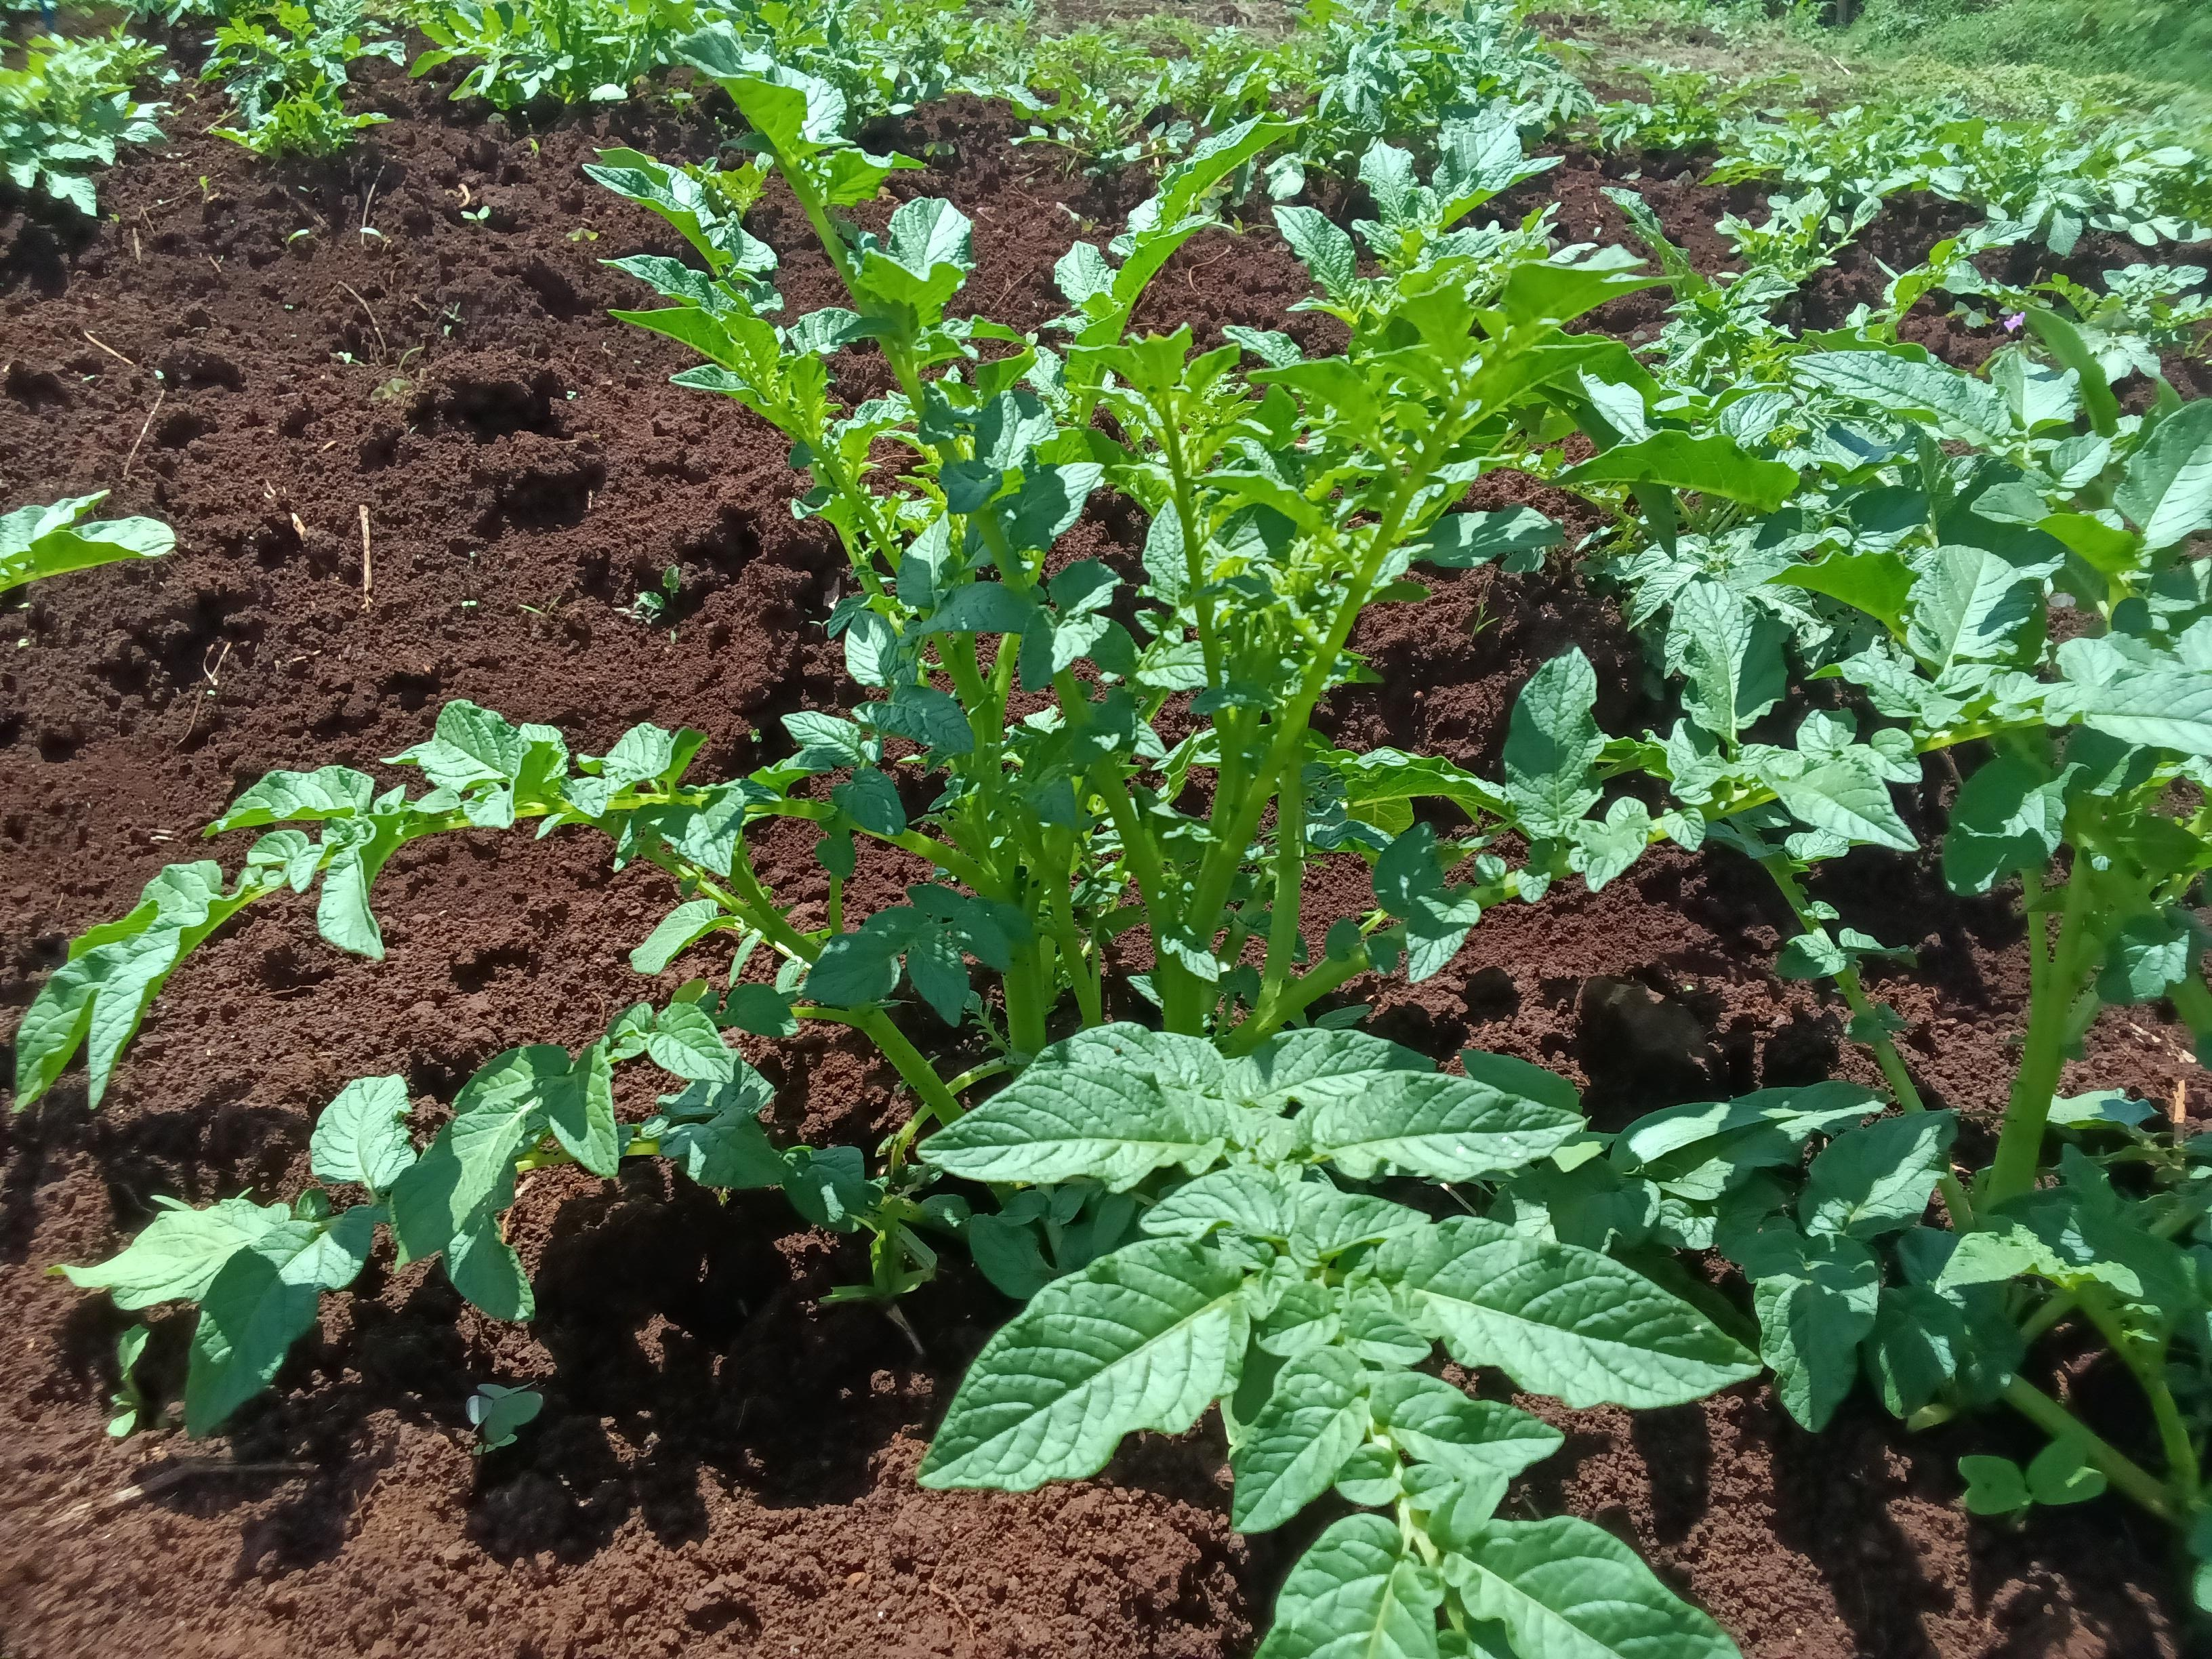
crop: potato
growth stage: vegetative
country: Kenya
